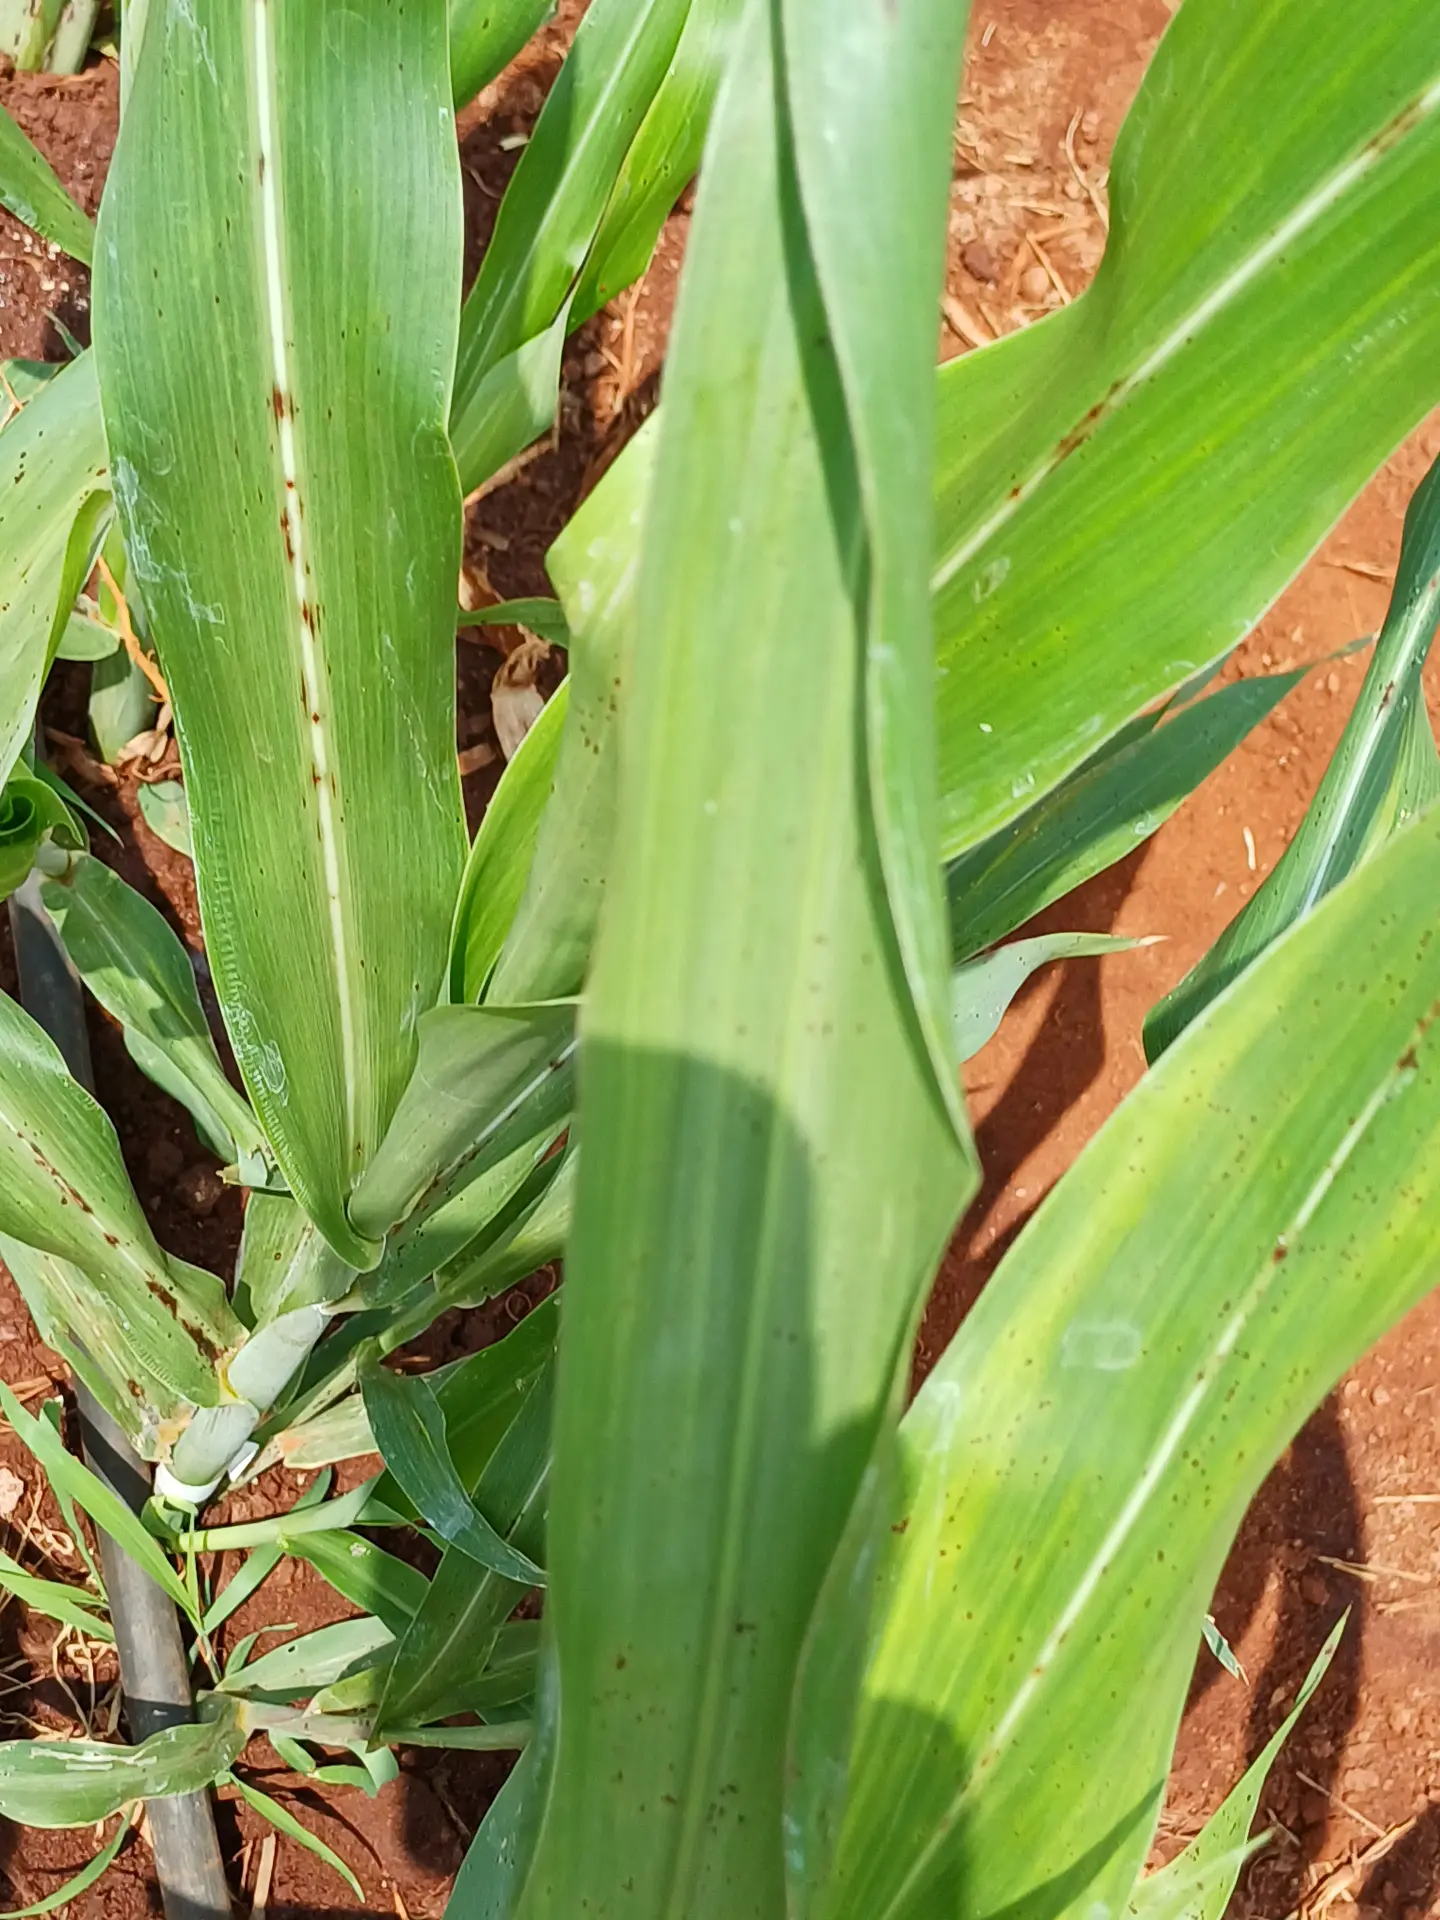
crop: sorghum
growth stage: vegetative
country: Kenya
